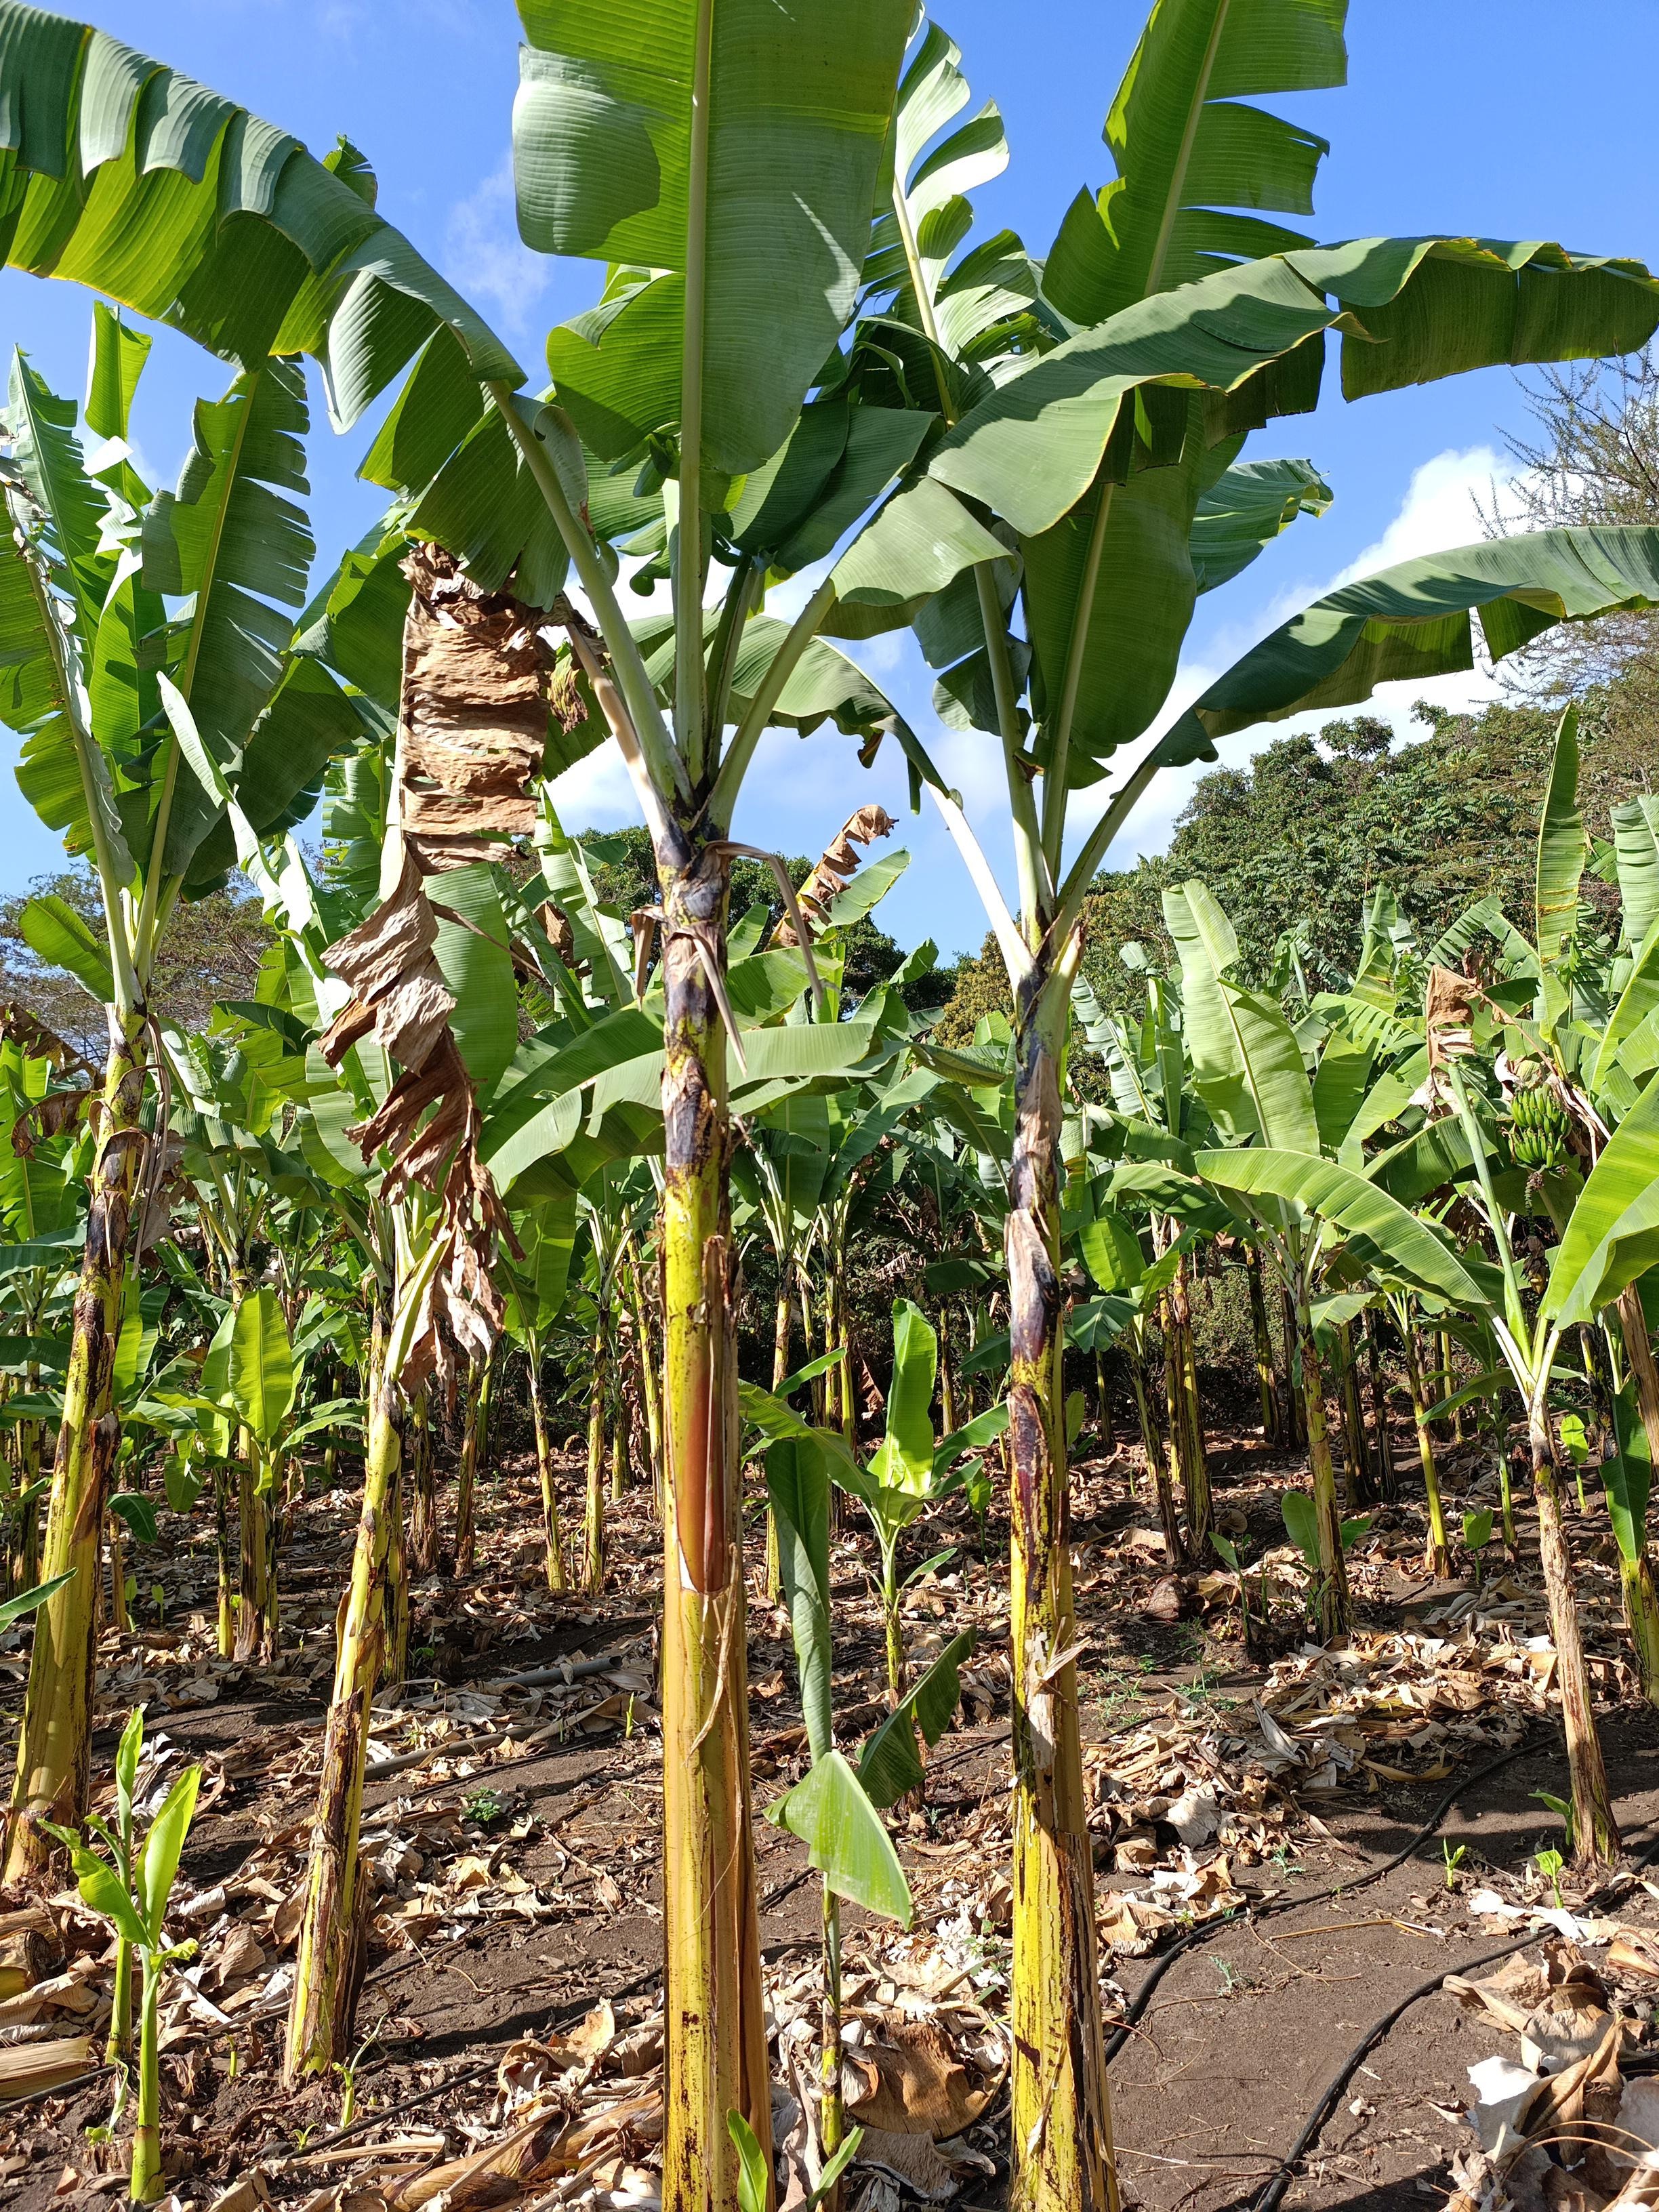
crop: banana
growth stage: vegetative
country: Tanzania
